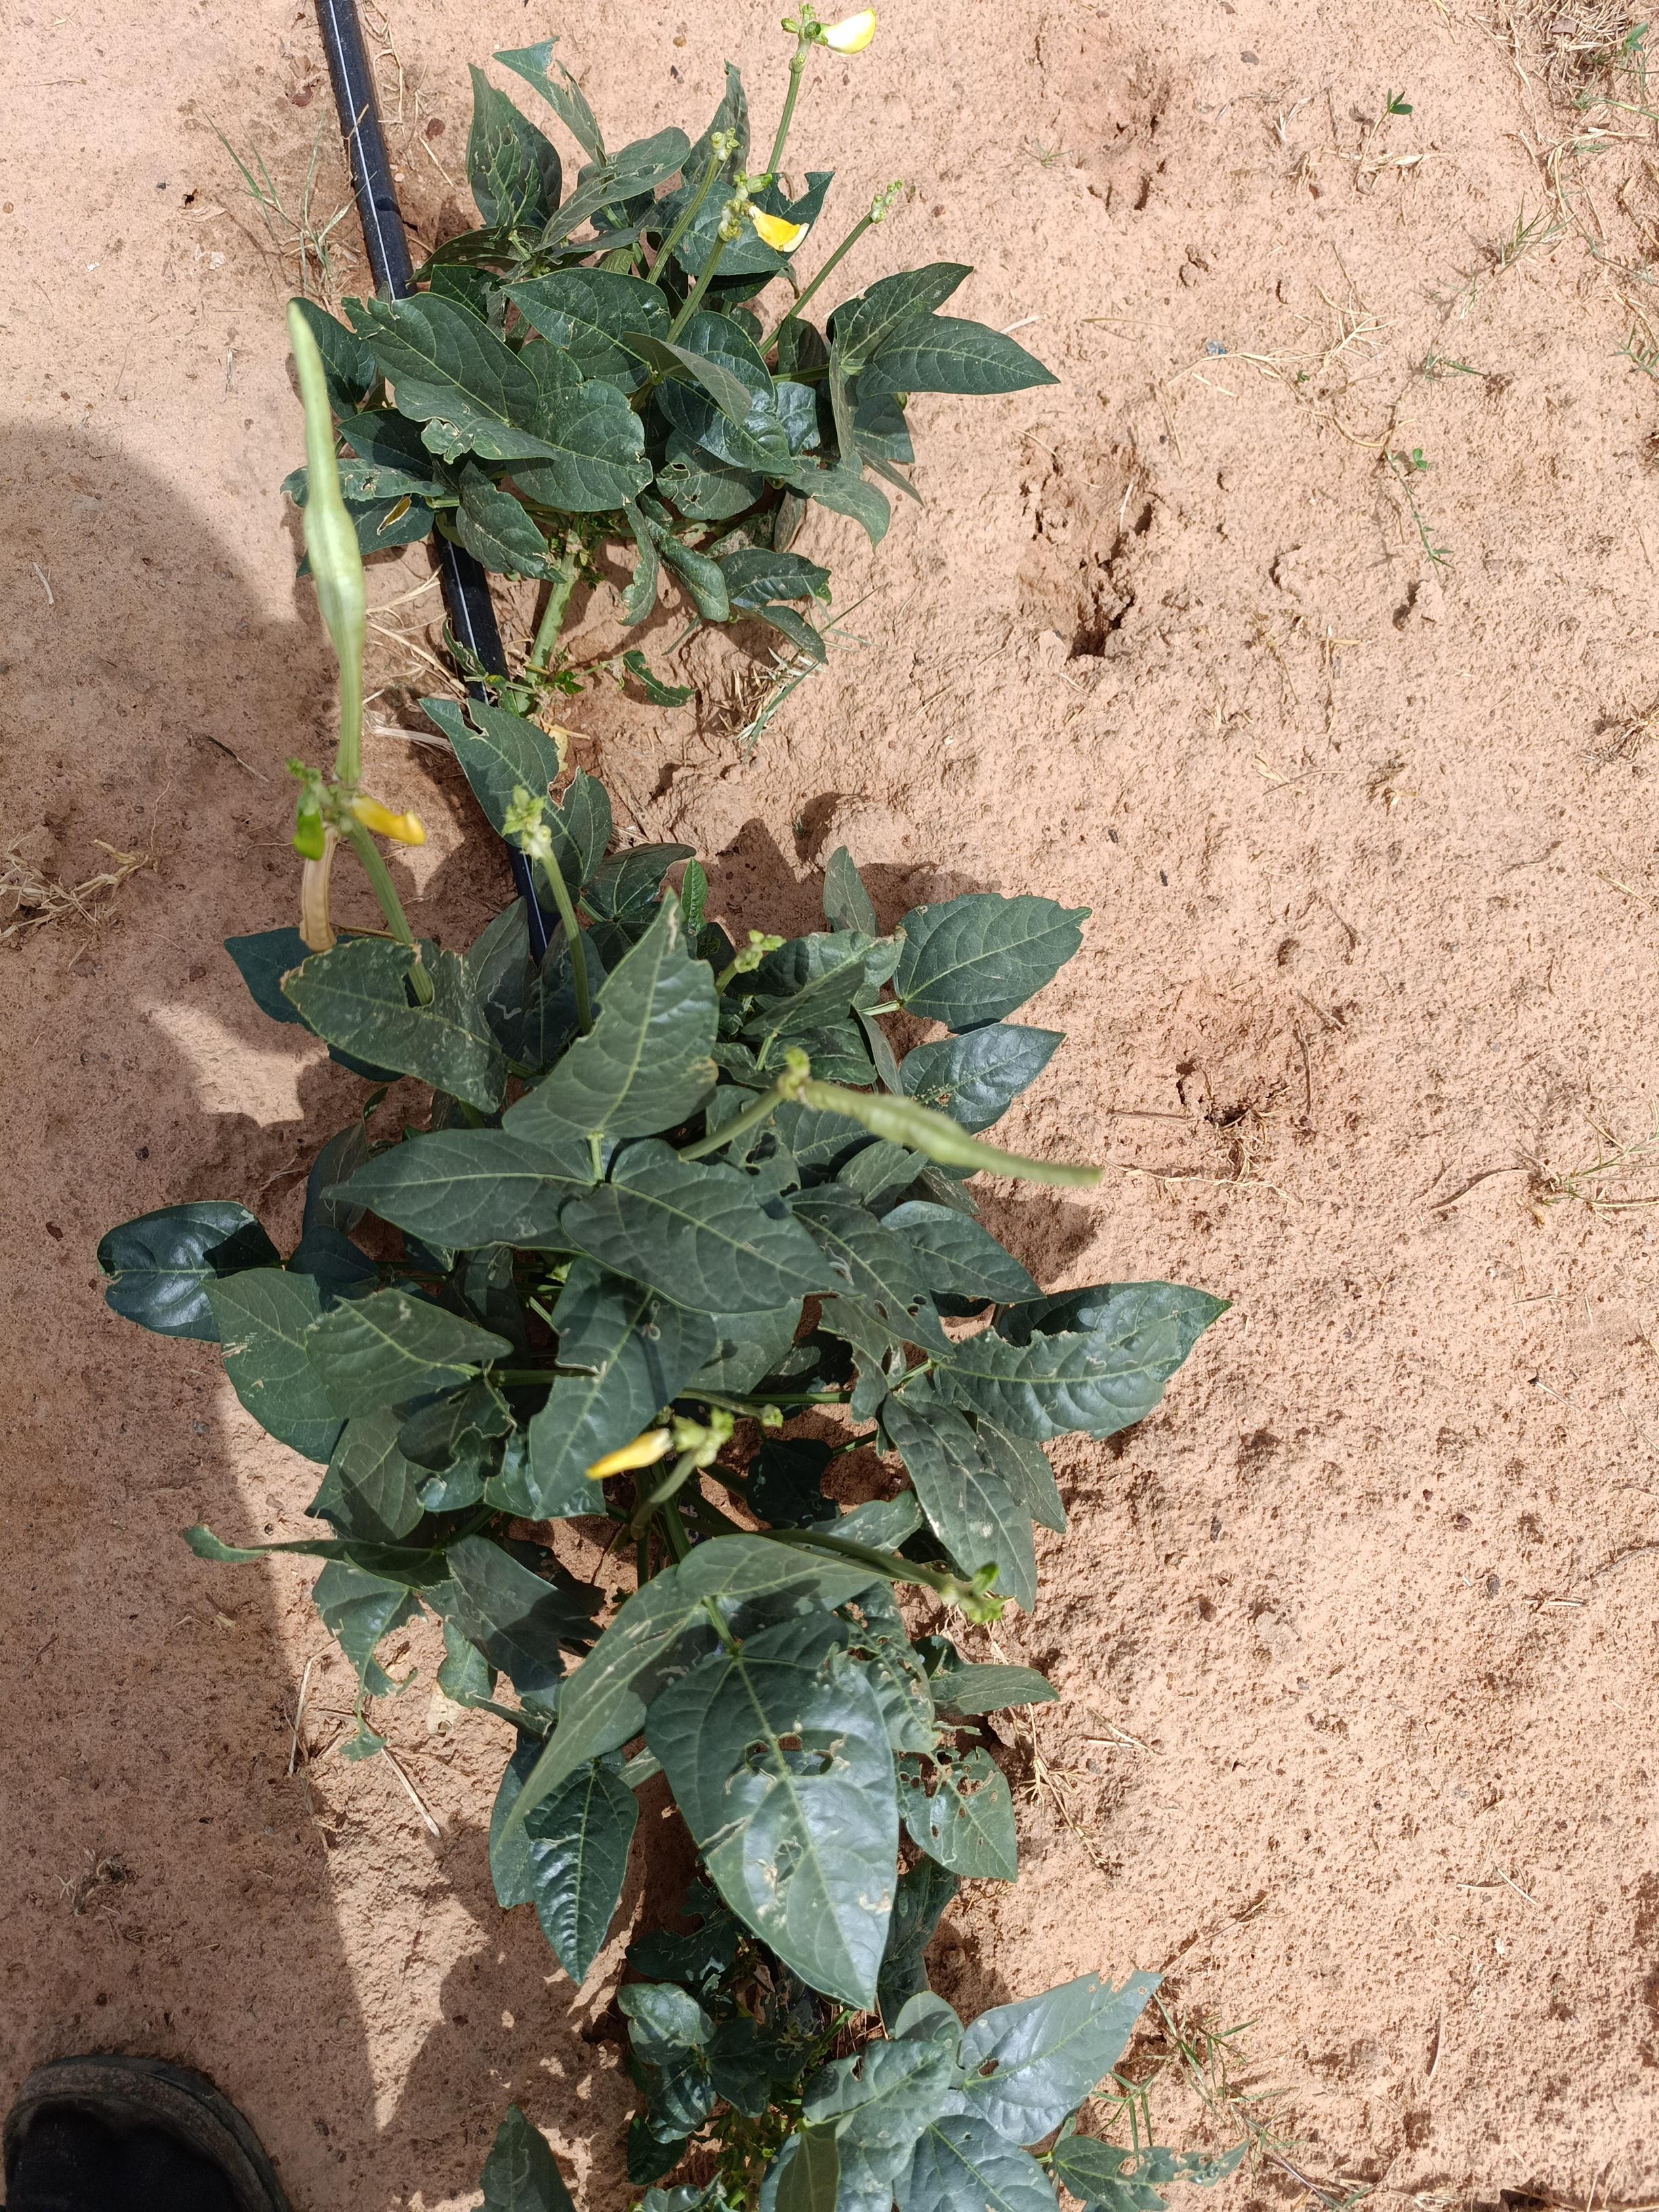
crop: cowpea
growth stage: flowering
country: Nigeria
